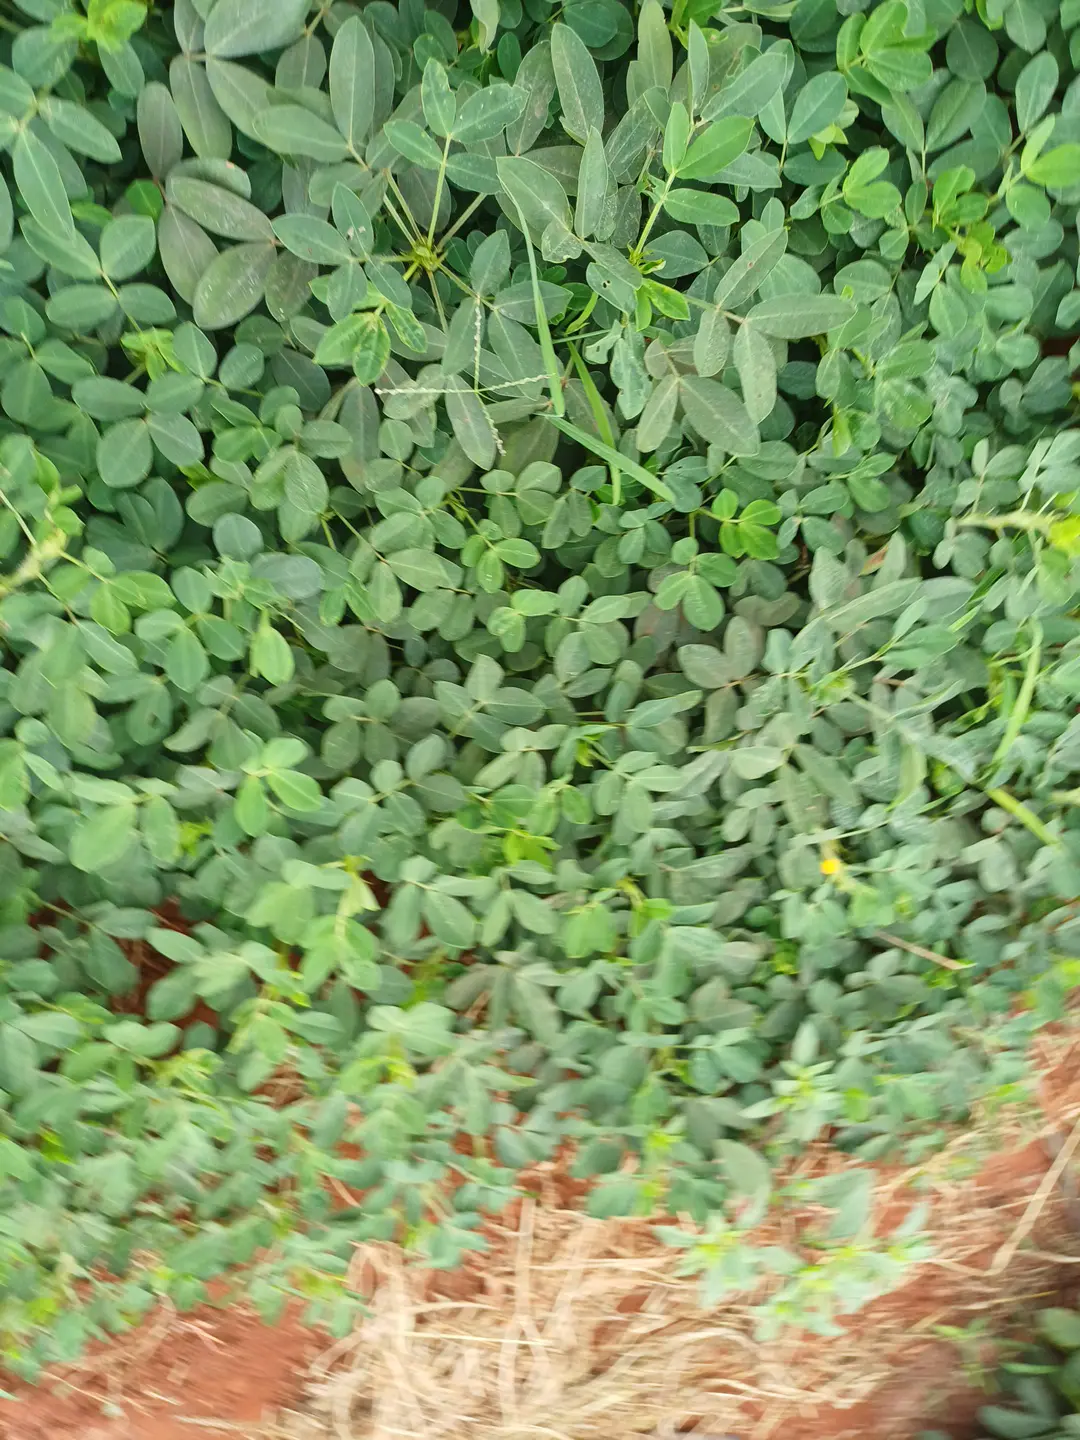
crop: groundnut
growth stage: pegging
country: Kenya
